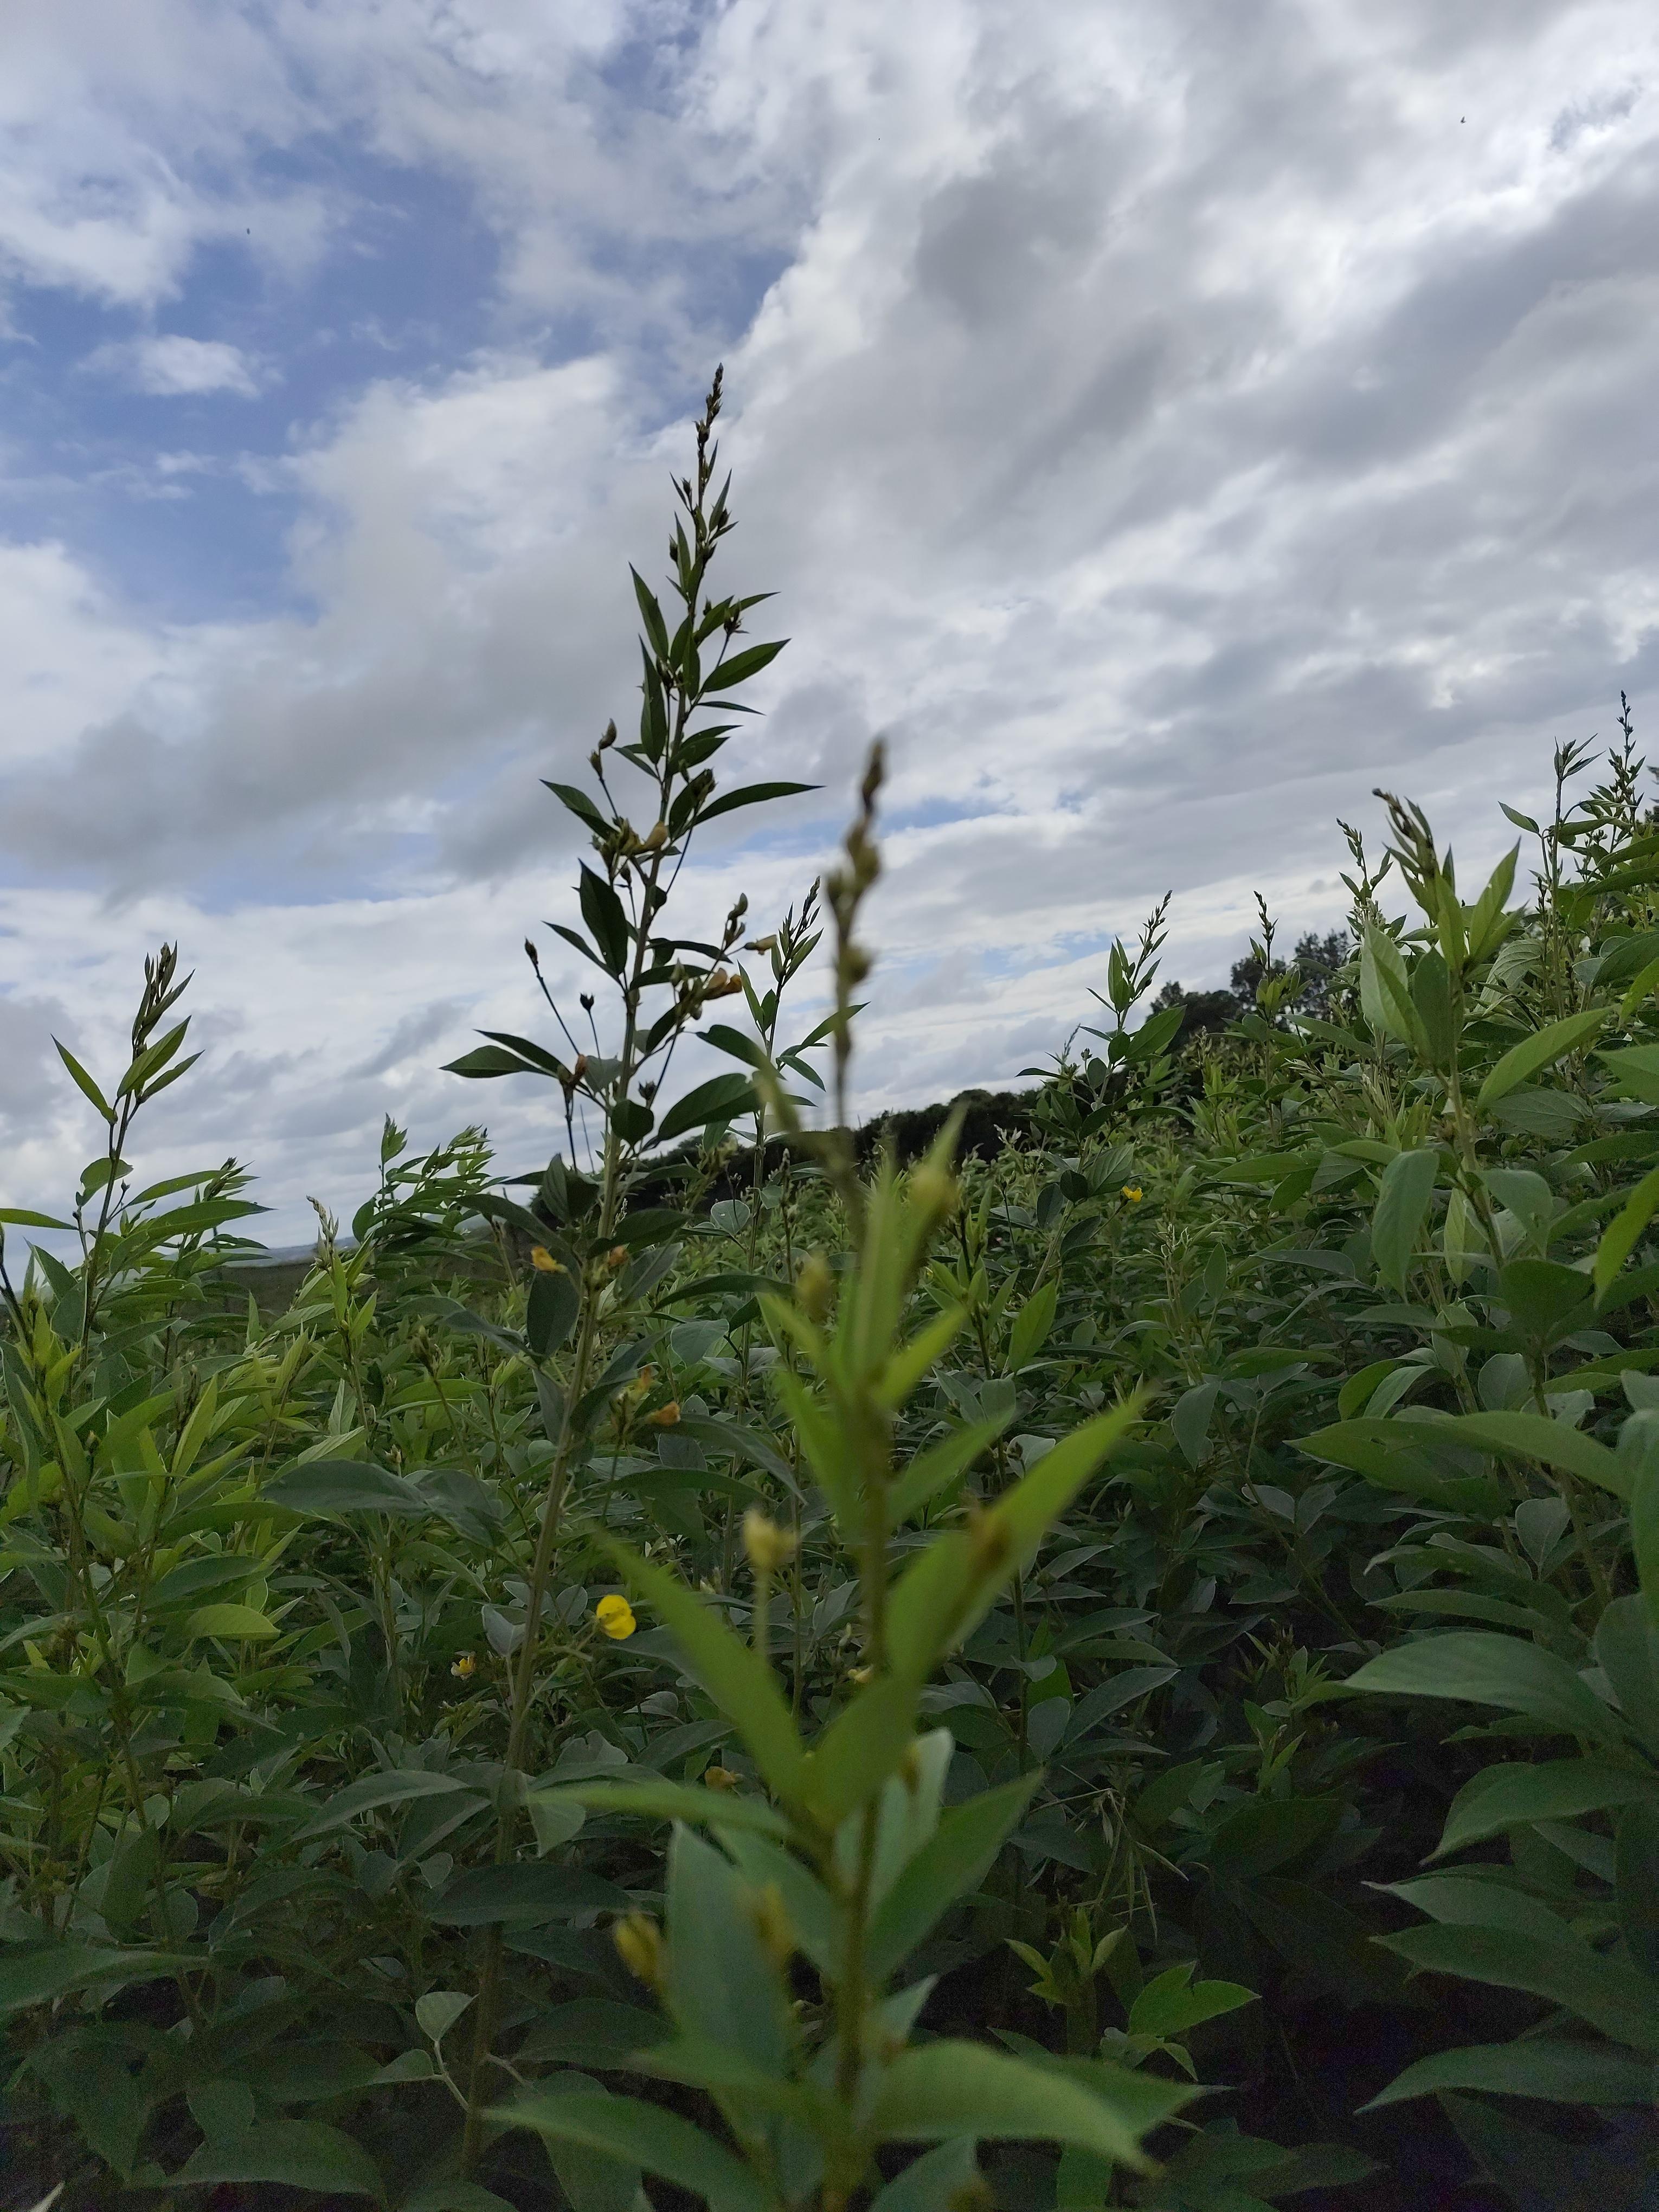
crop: pigeonpea
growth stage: flowering
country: Tanzania
